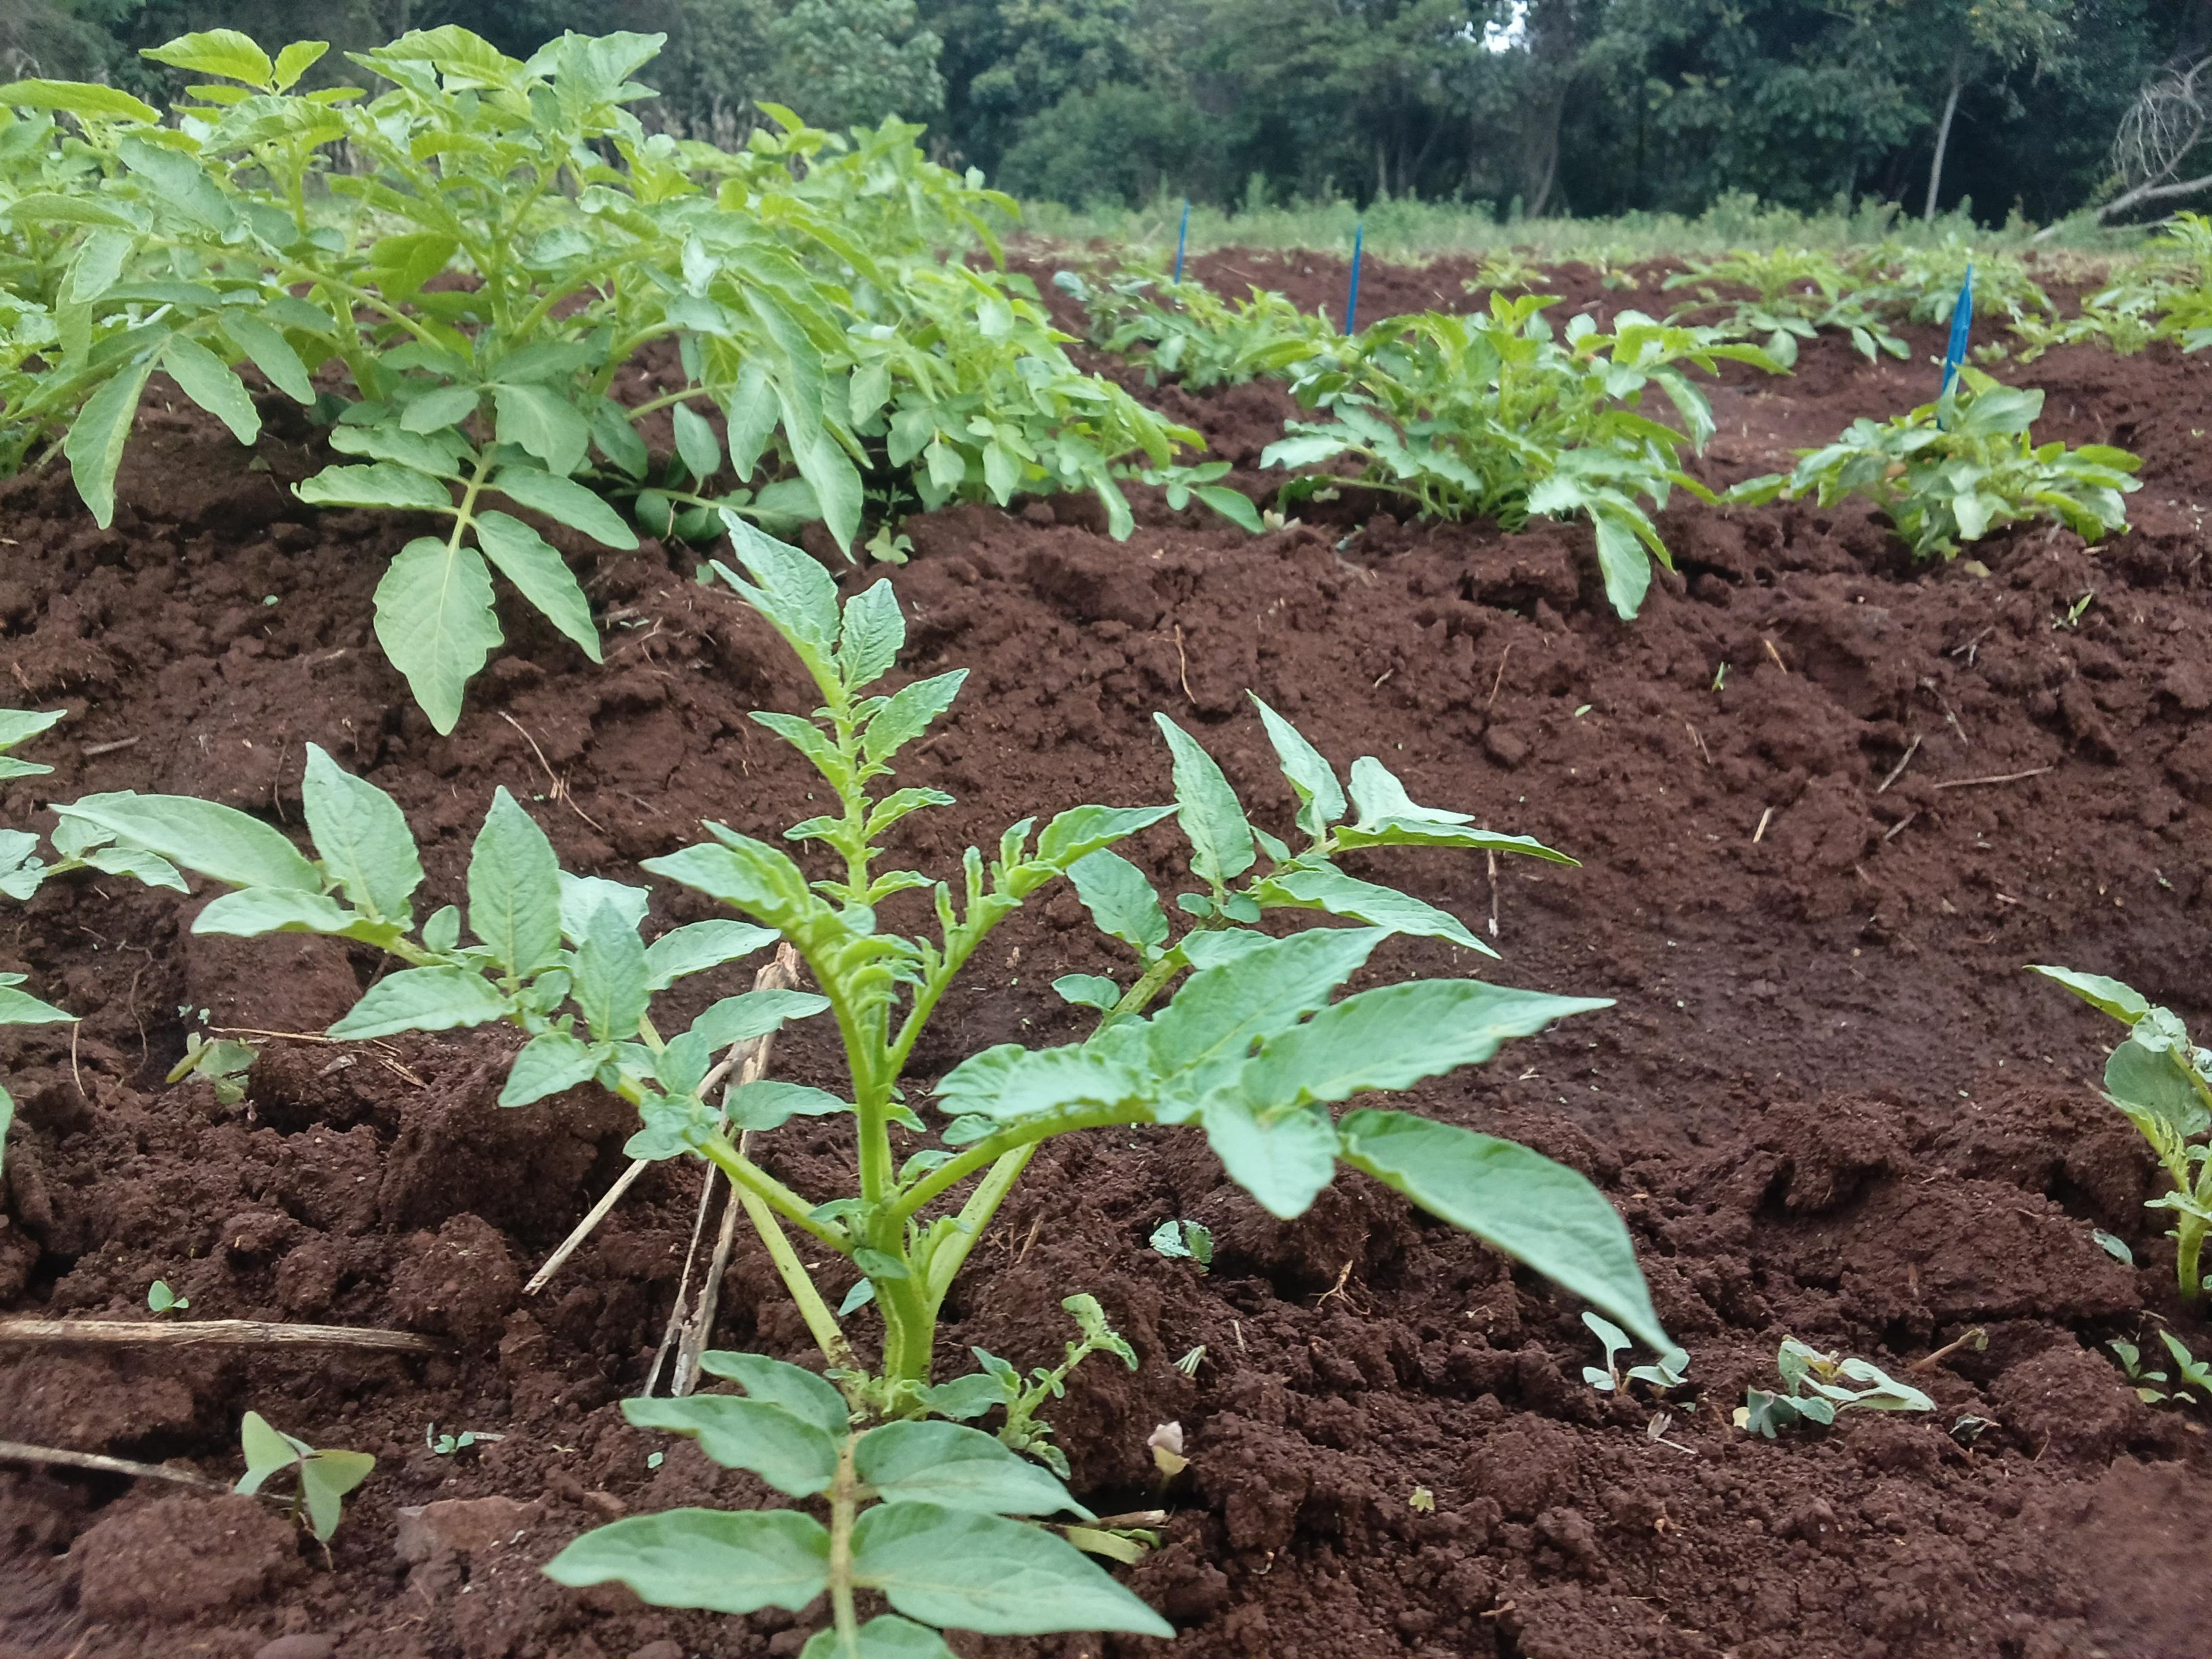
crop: potato
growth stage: vegetative
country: Kenya
